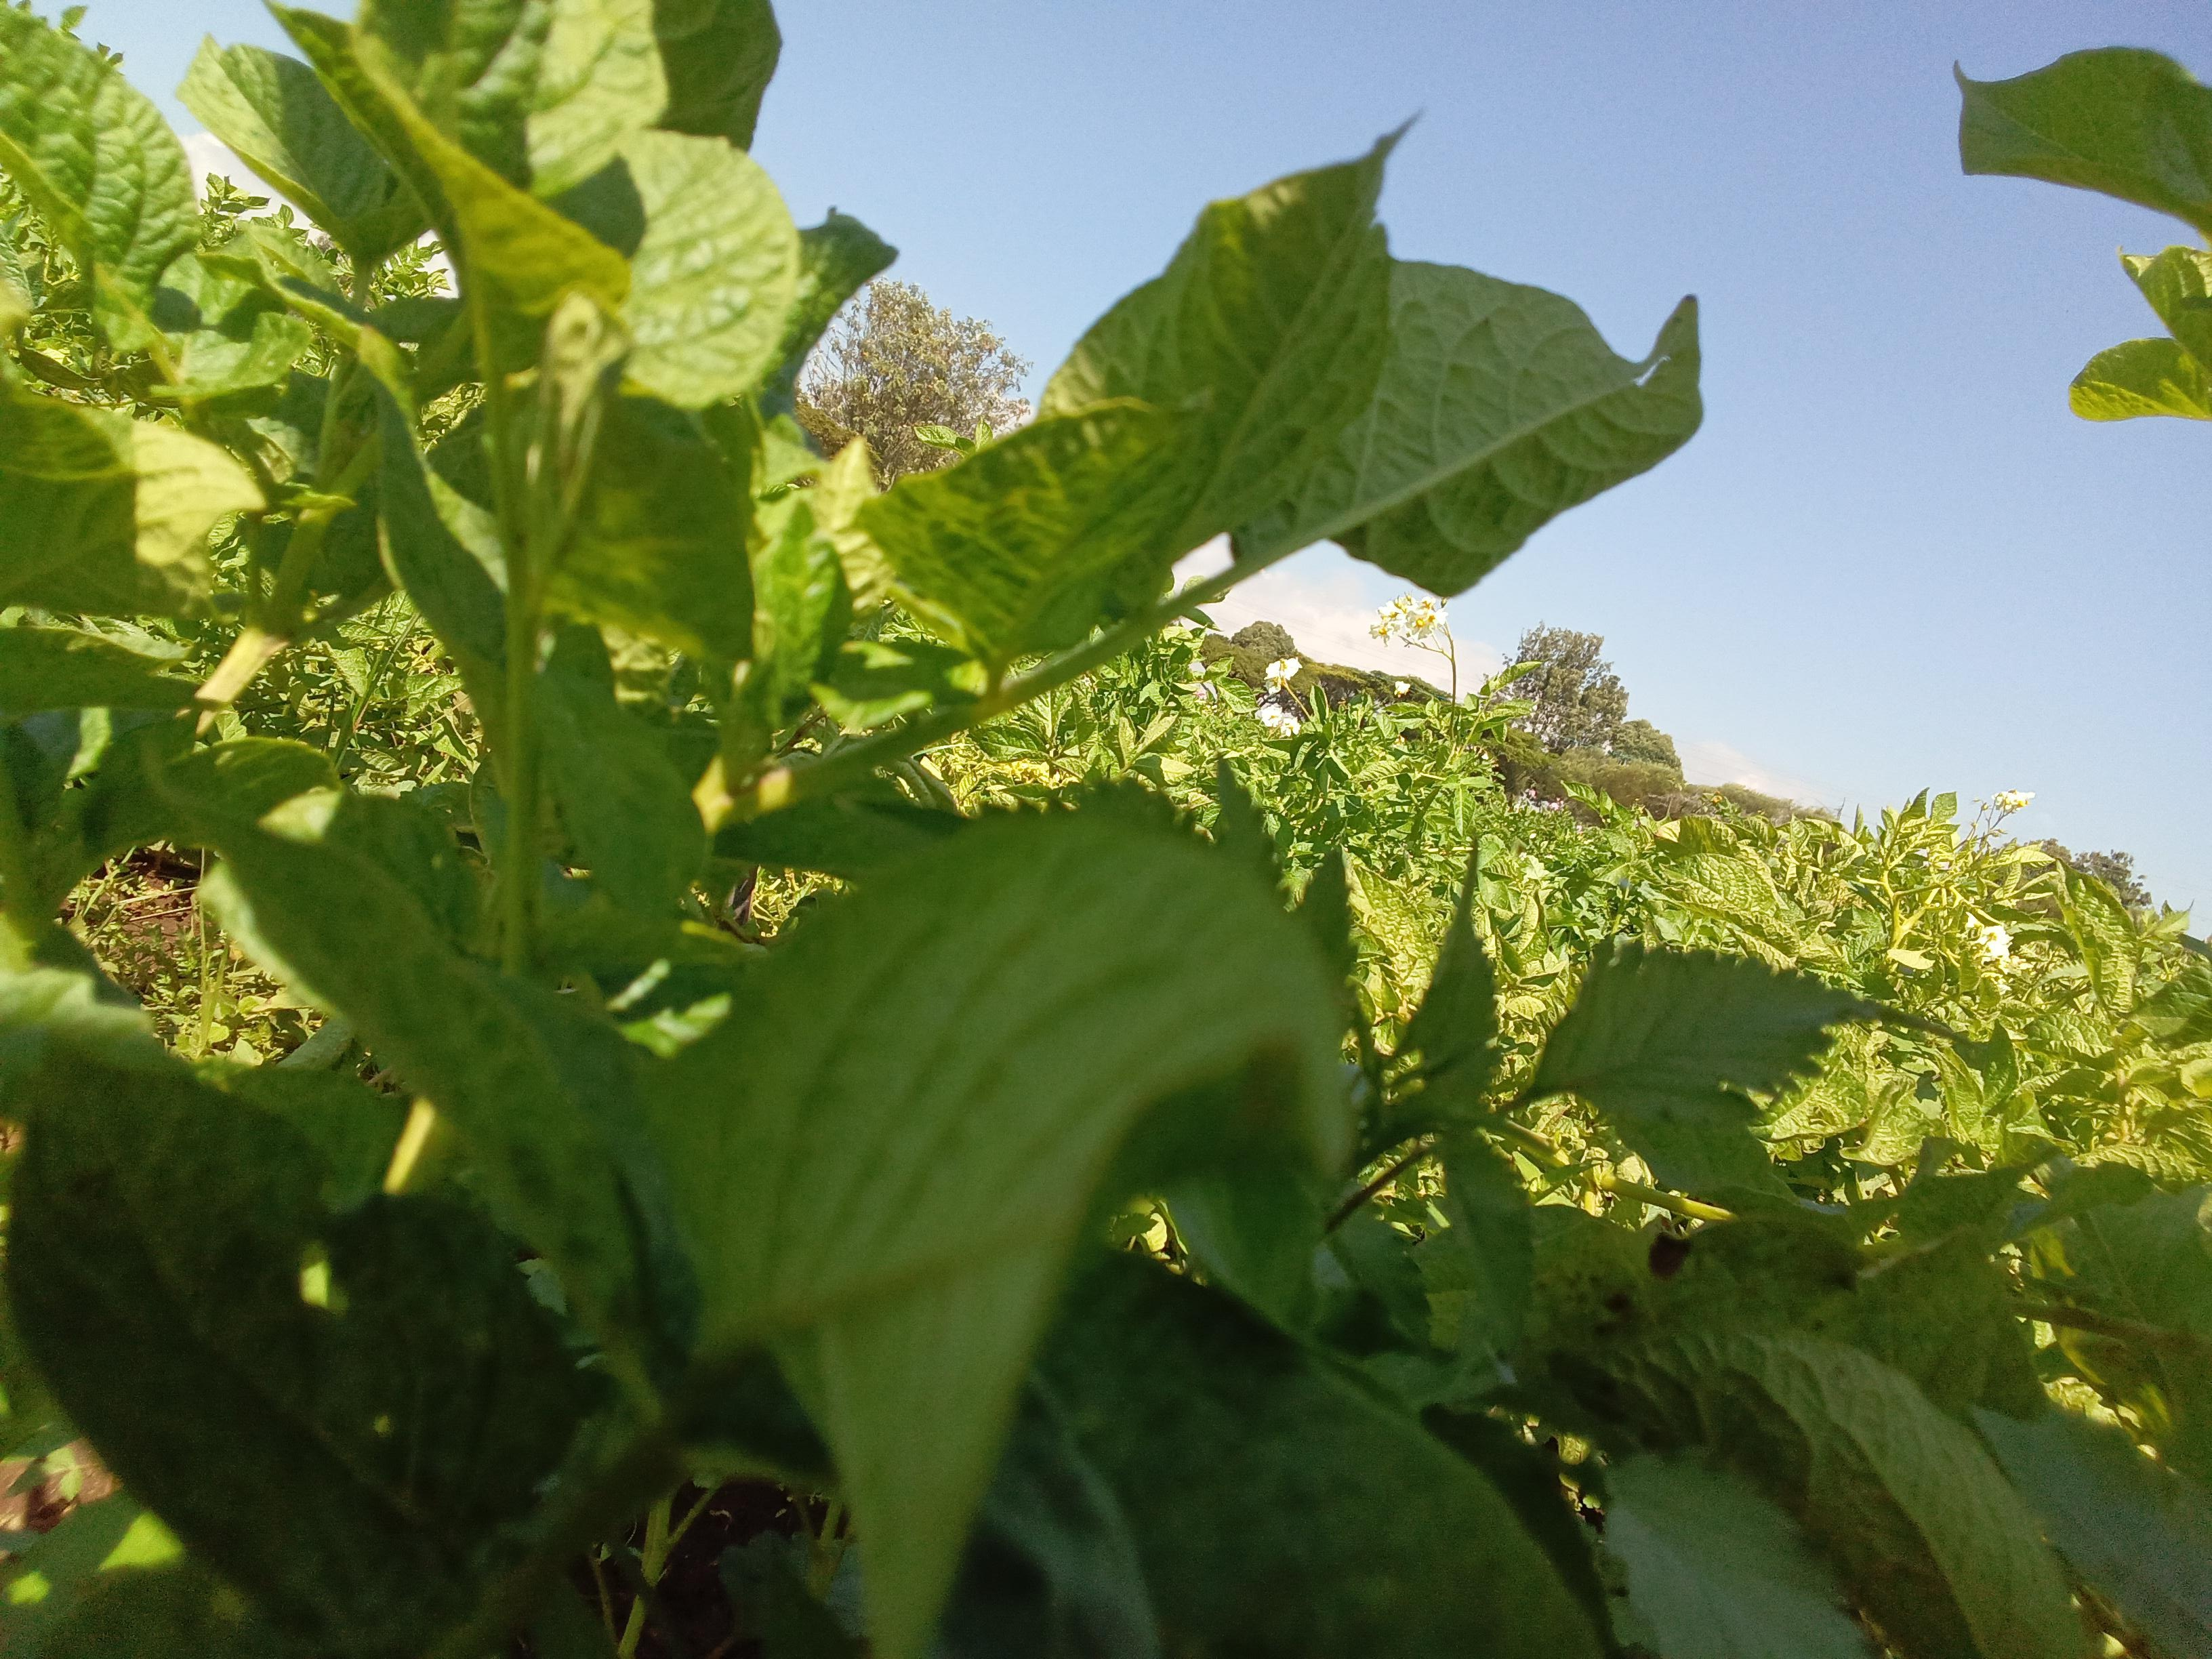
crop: potato
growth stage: vegetative
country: Kenya
